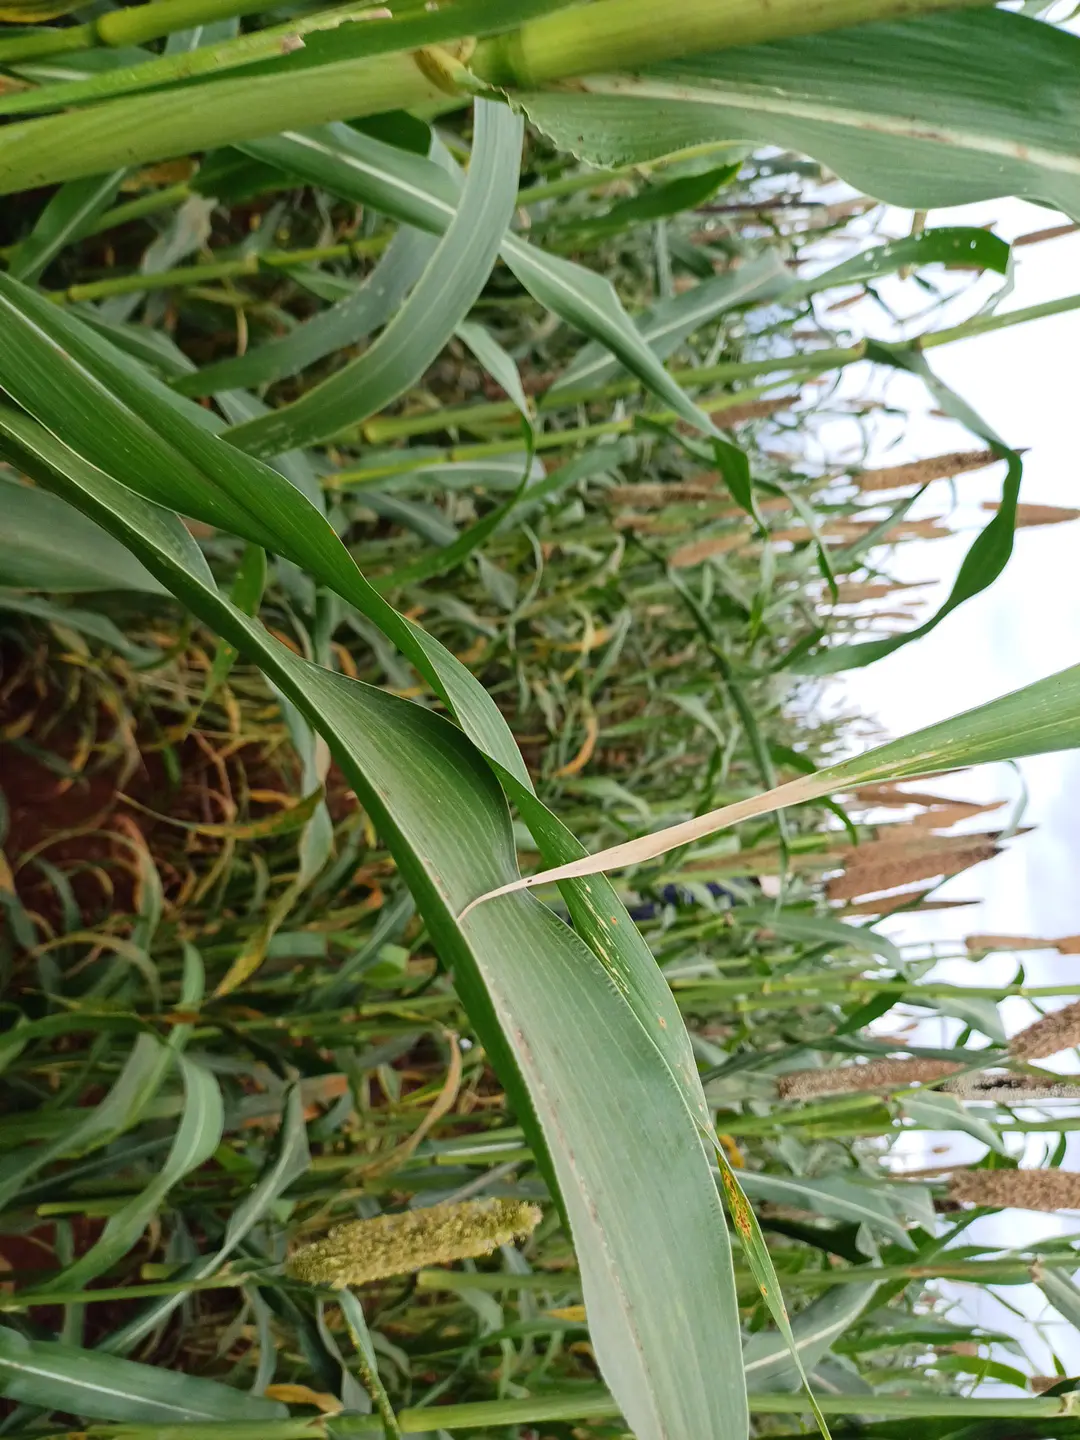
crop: pearl millet
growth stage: flowering
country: Kenya
